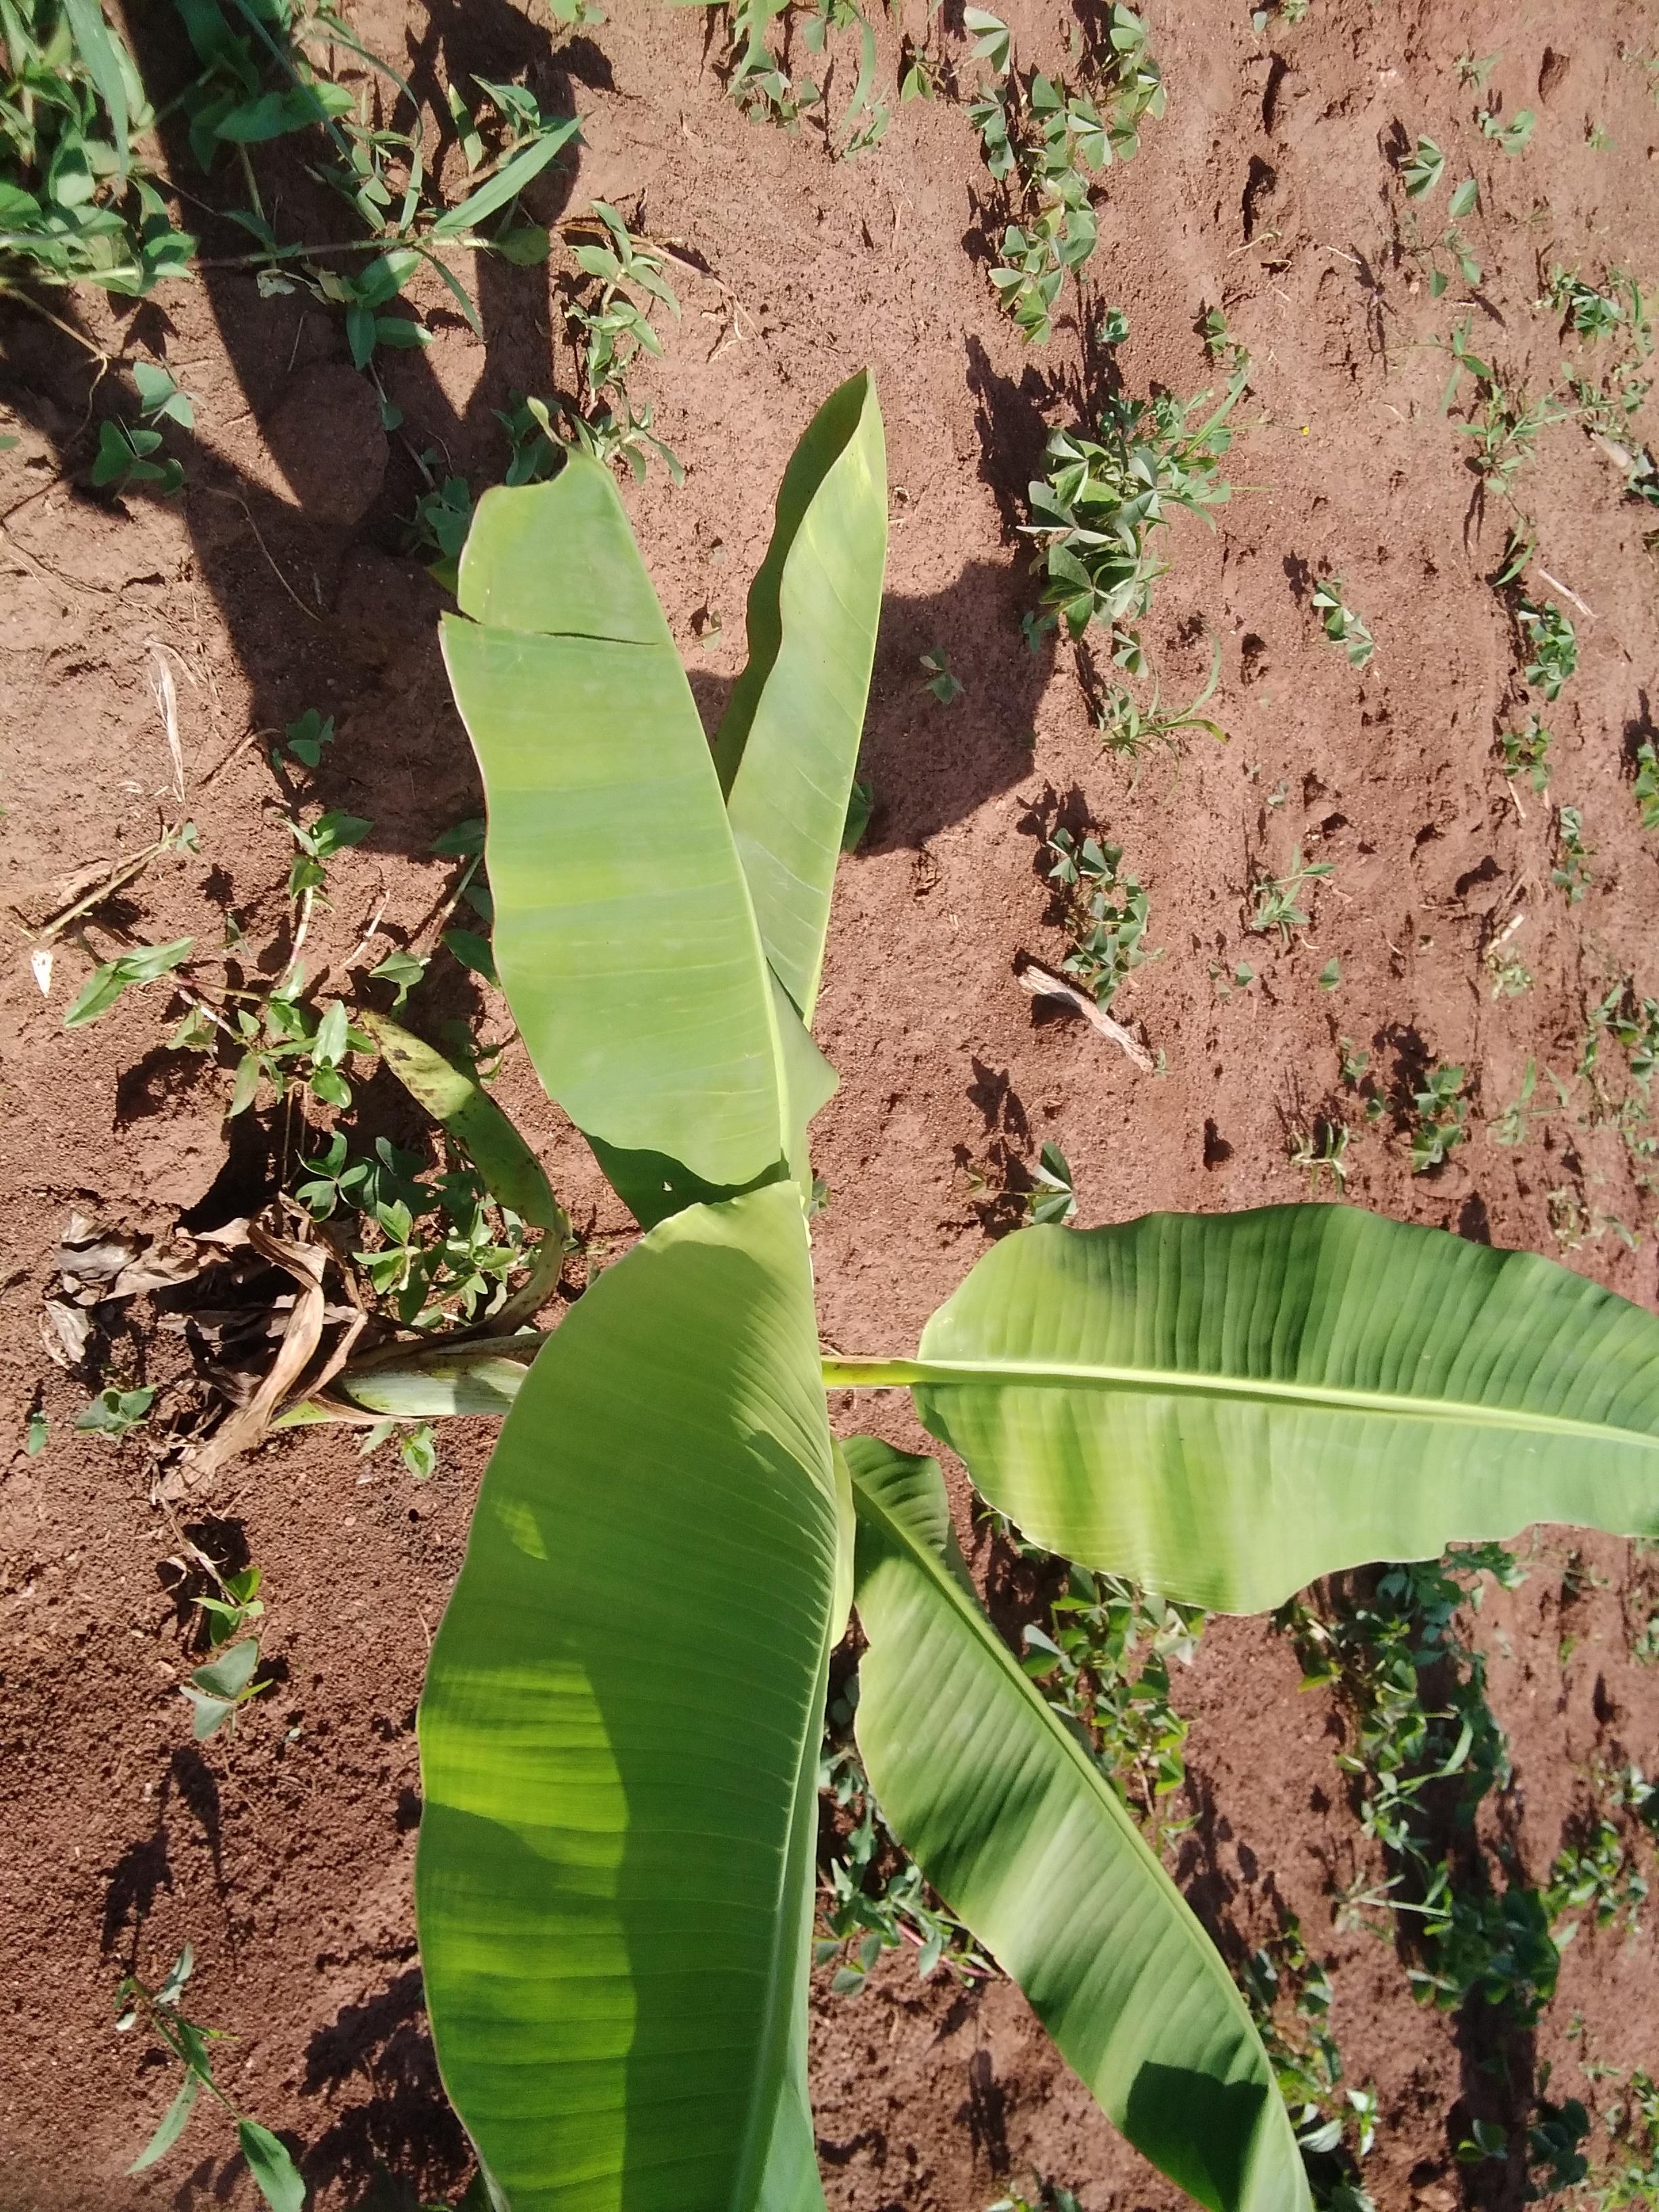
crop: banana
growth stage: vegetative
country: Uganda
